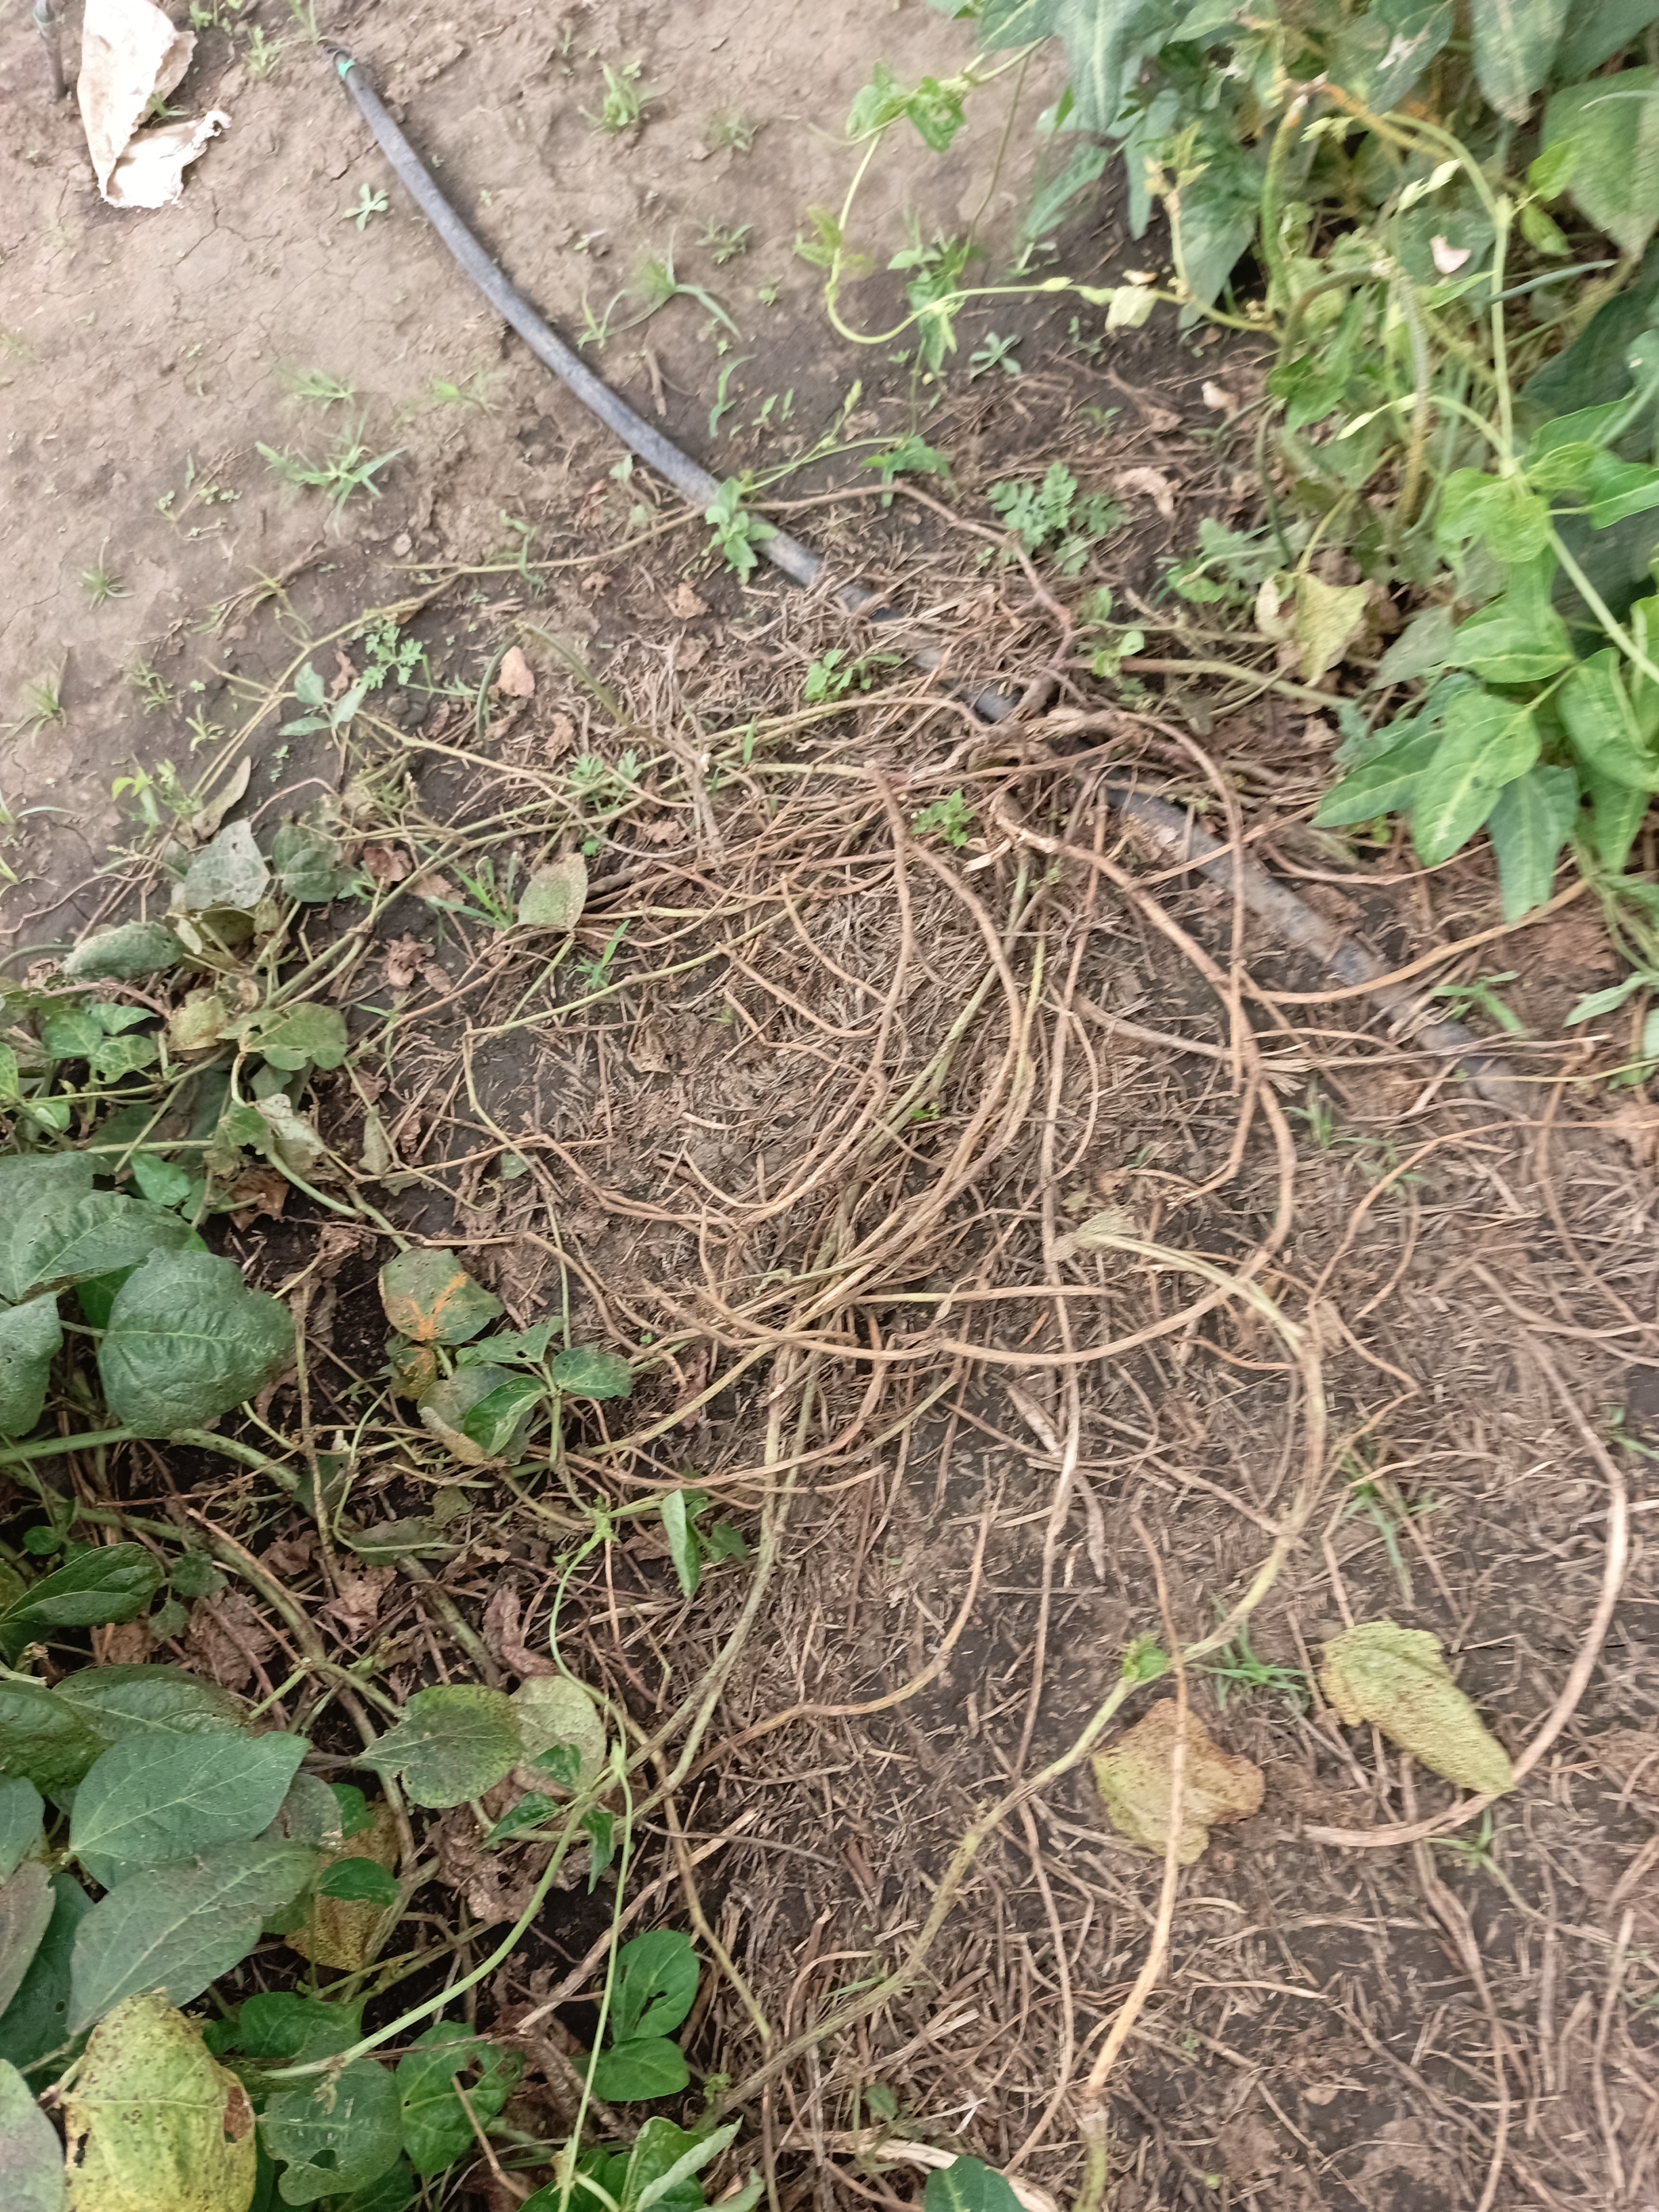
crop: cowpea
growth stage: development pod
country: Tanzania
